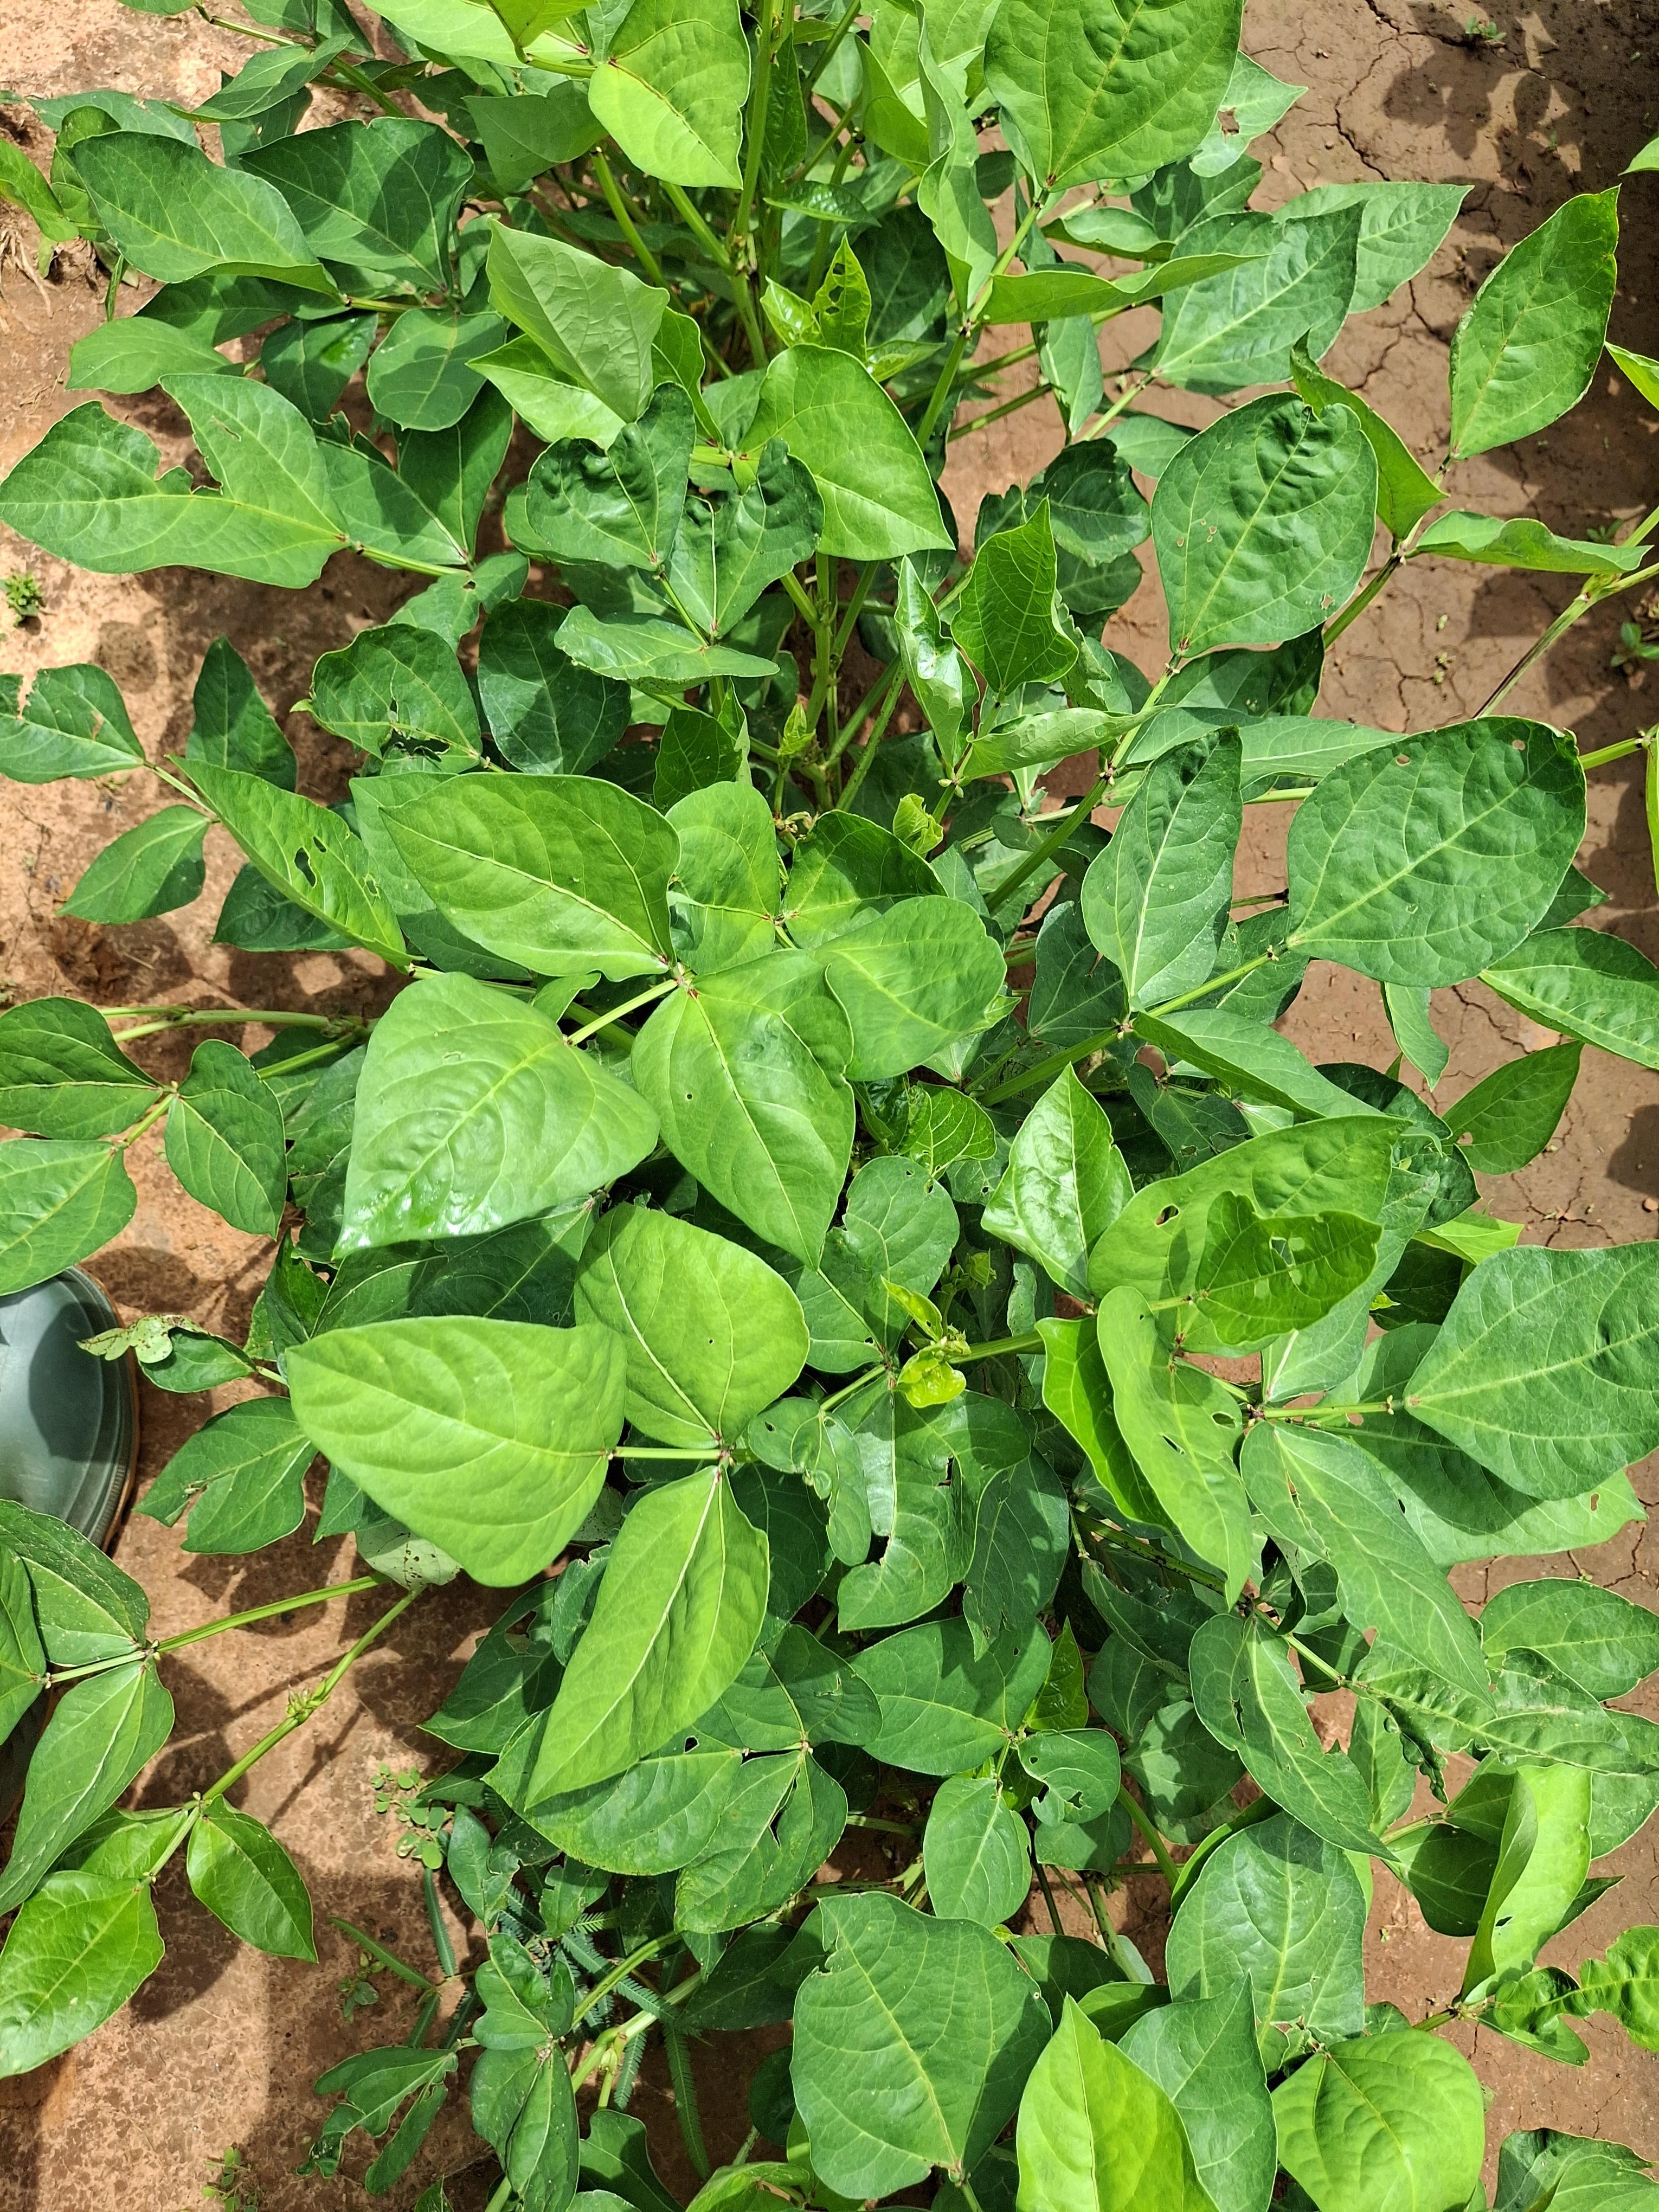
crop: cowpea
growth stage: flowering
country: Nigeria
